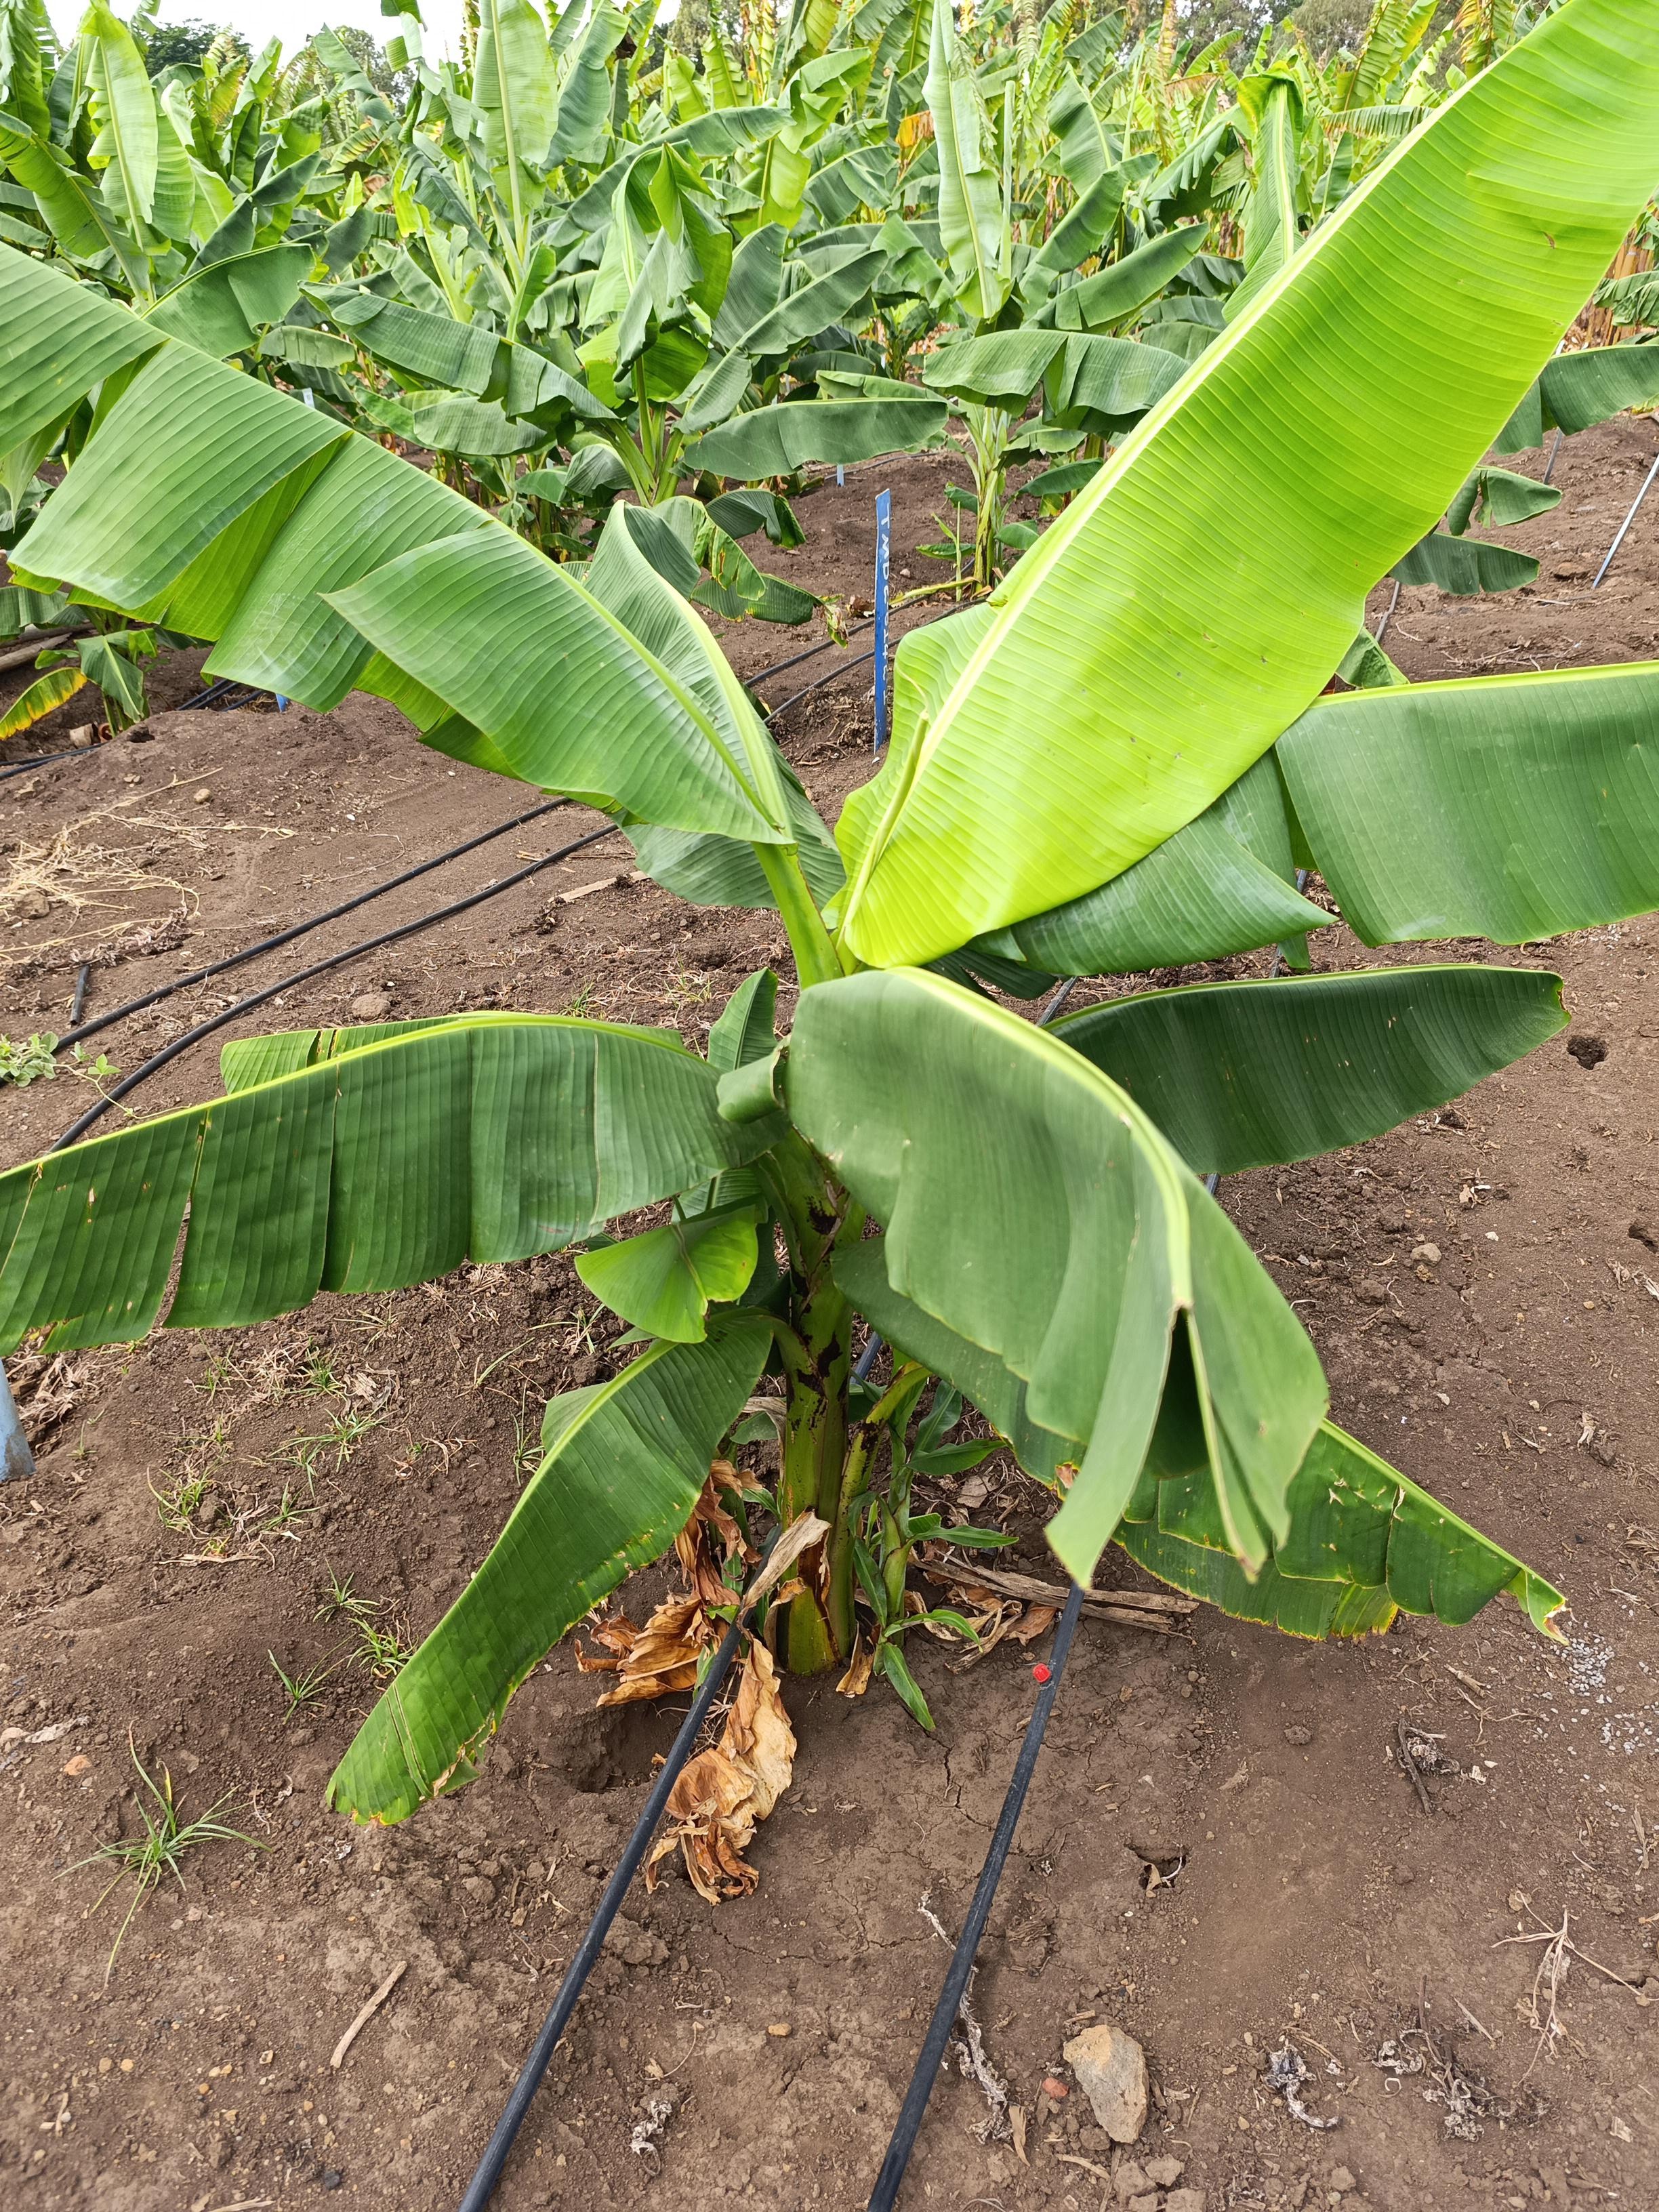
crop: banana
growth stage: vegetative
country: Tanzania
